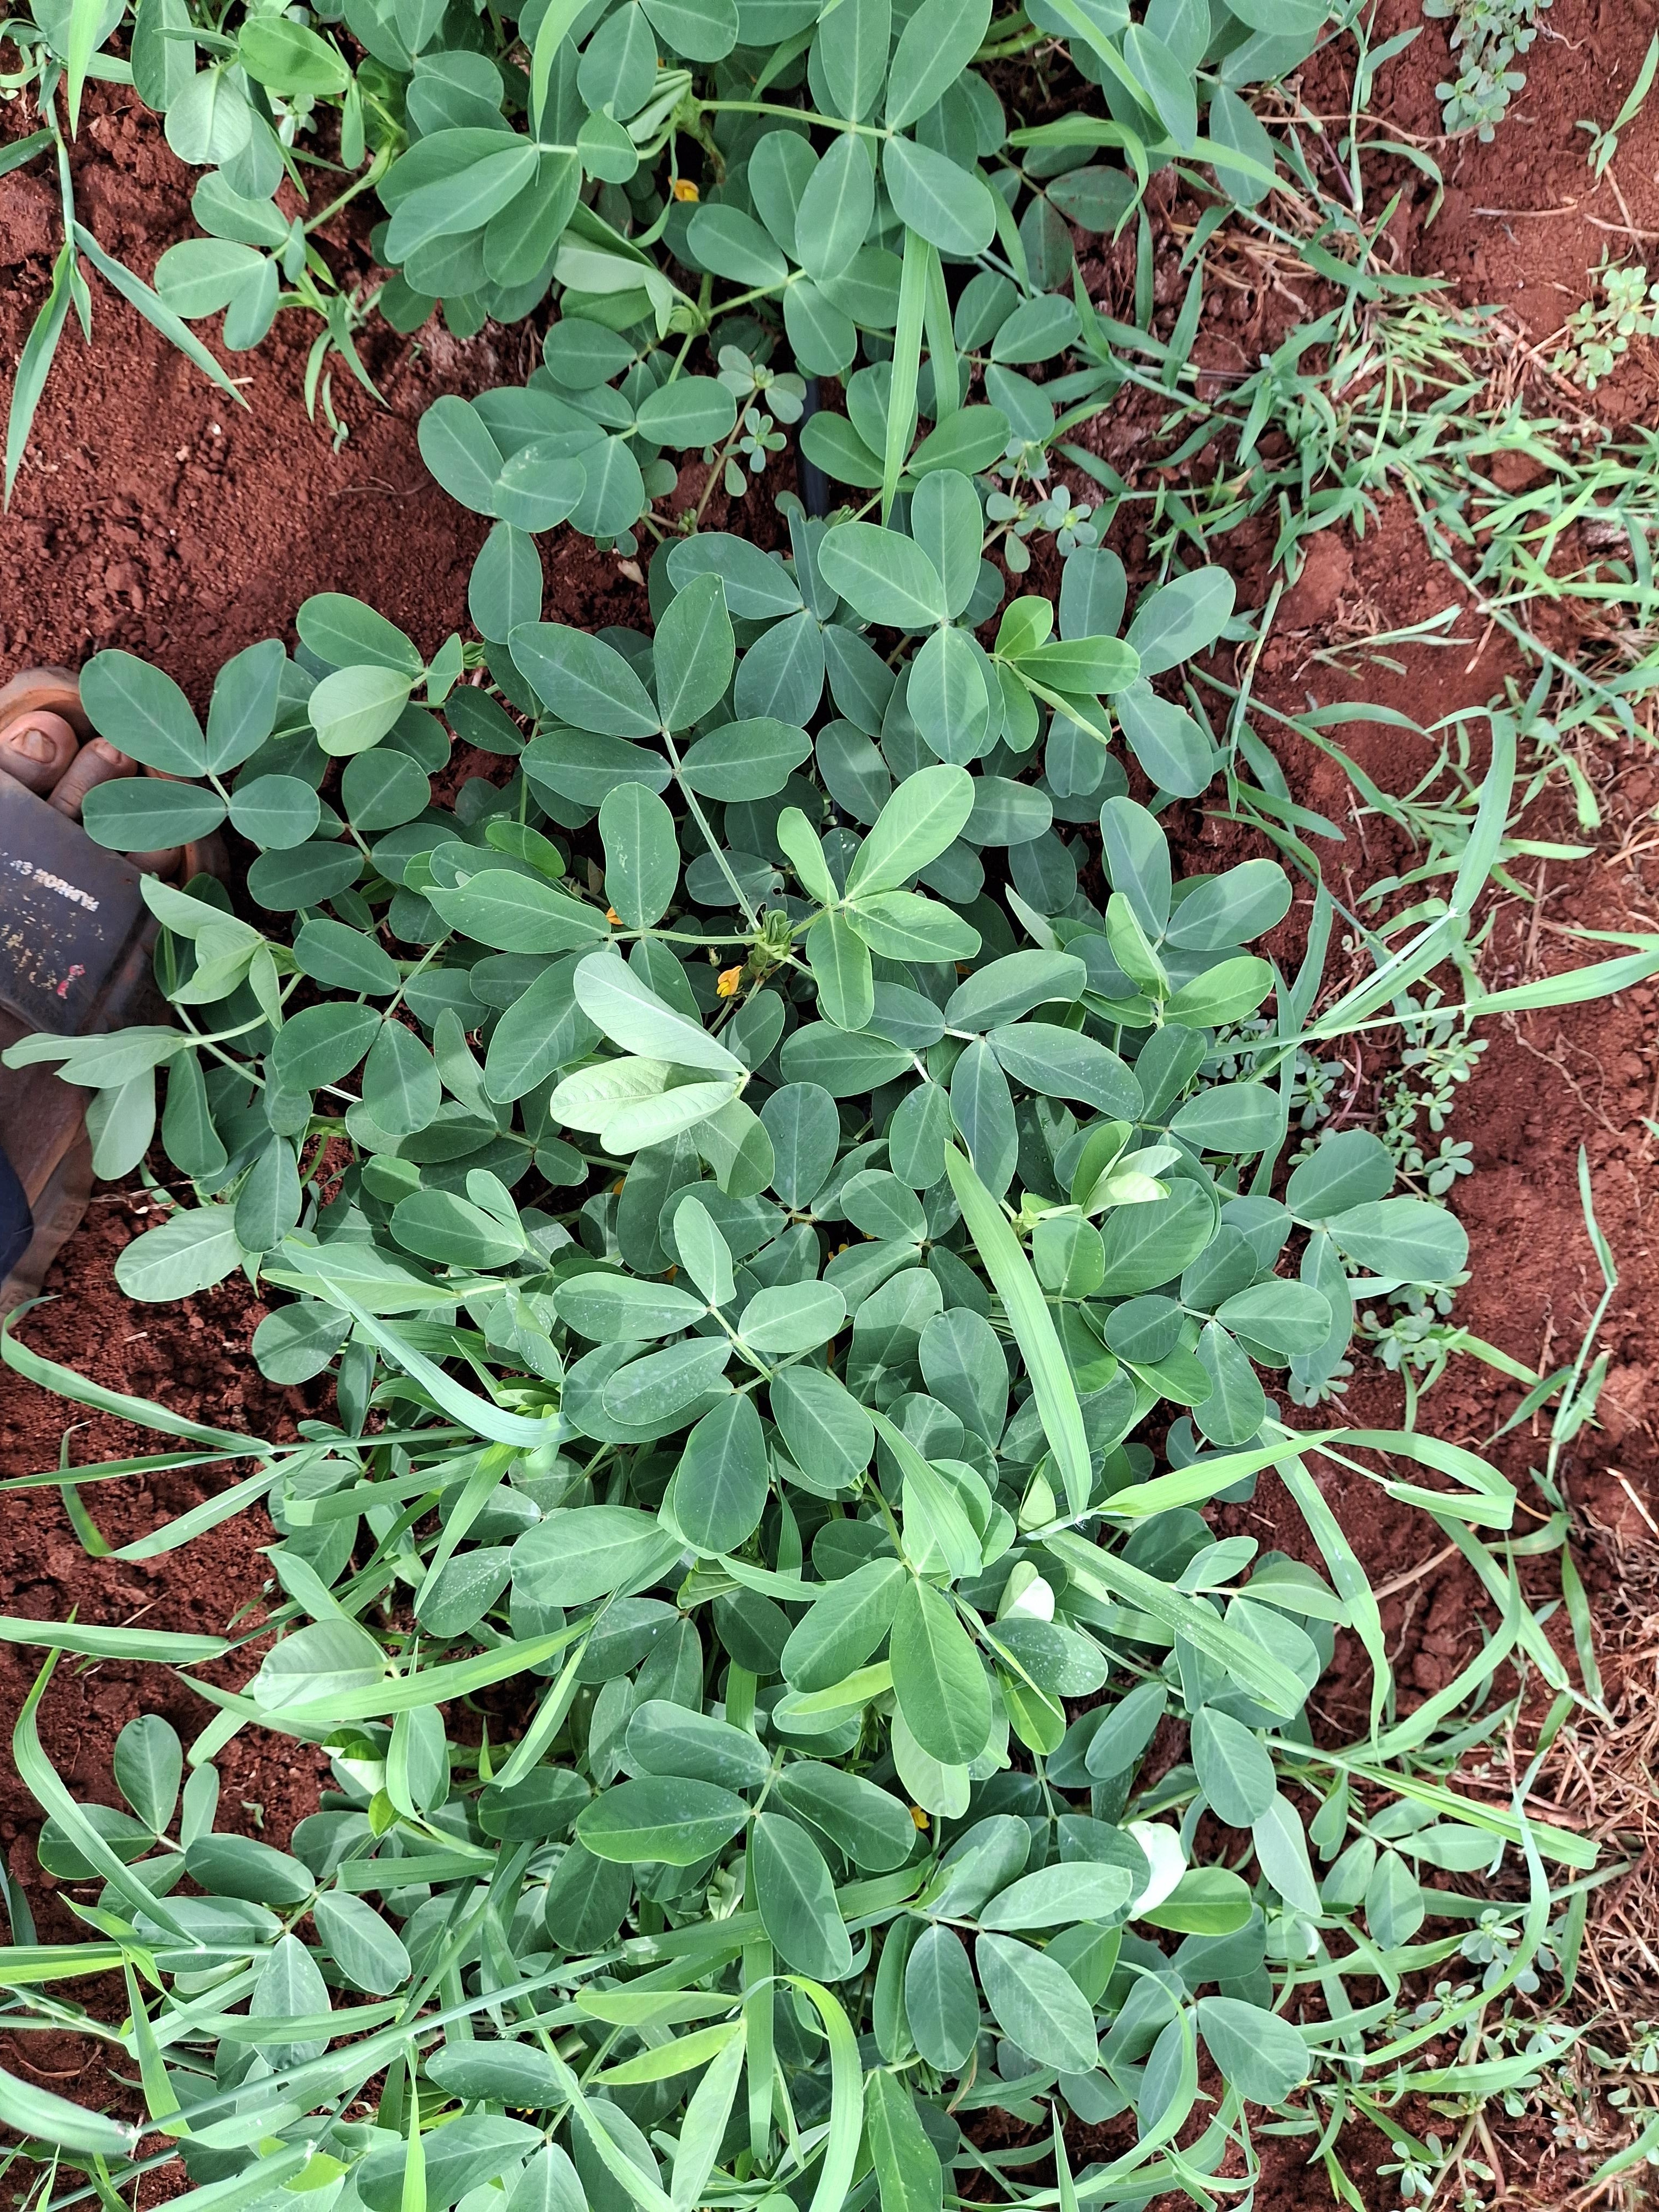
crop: groundnut
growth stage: flowering
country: Kenya
